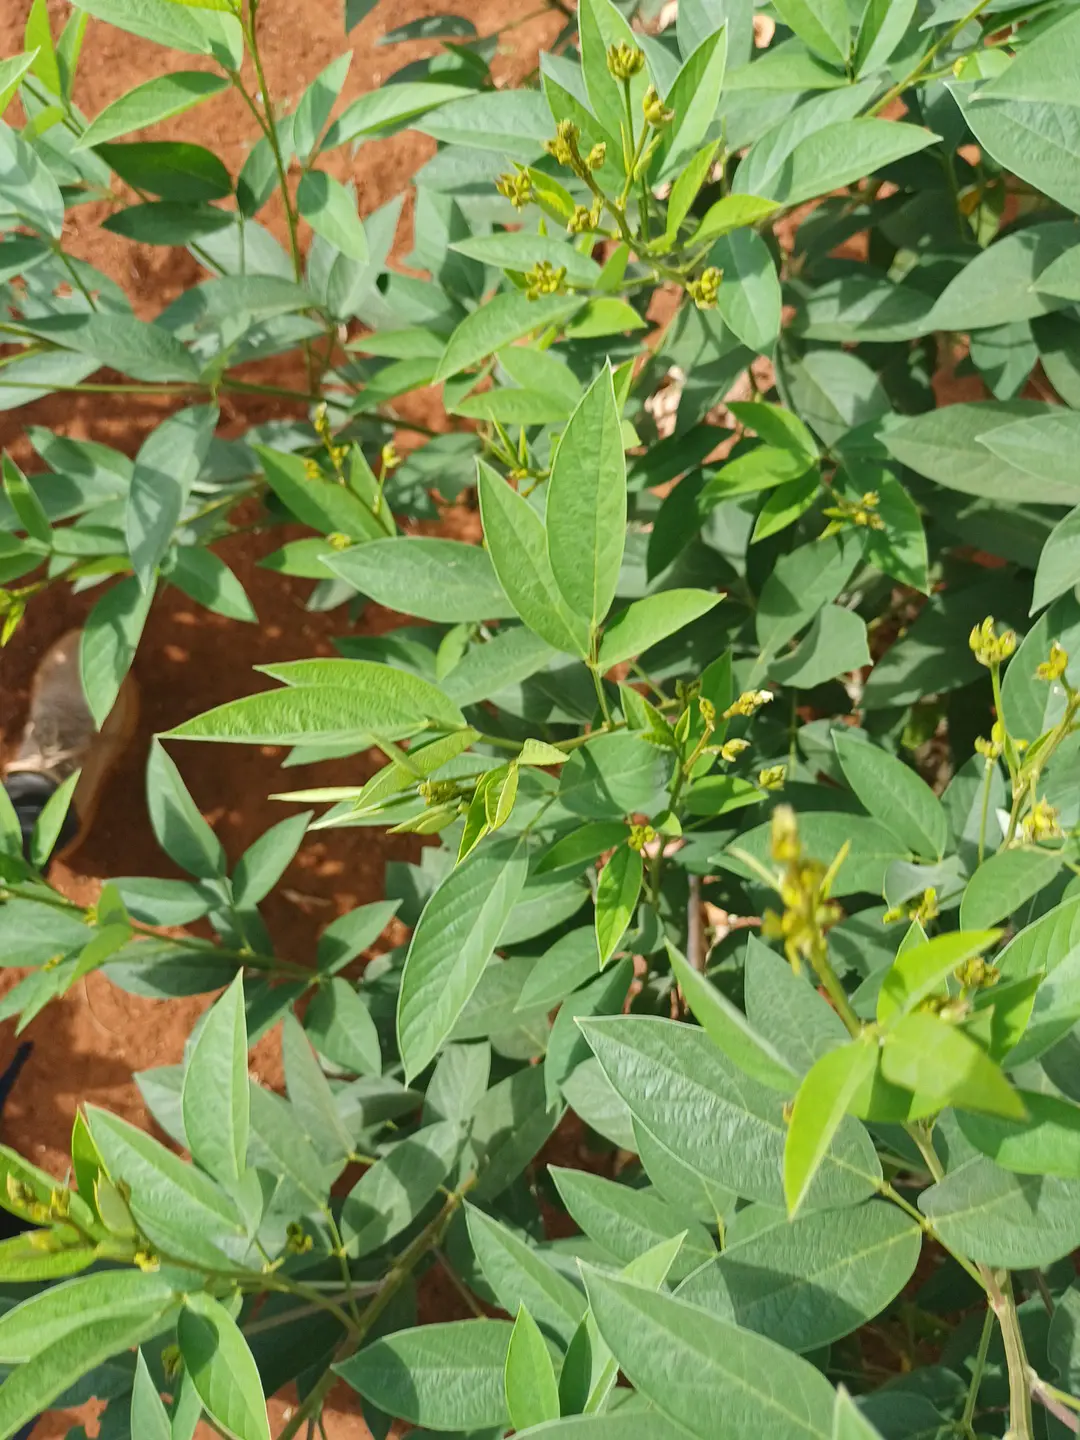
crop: pigeonpea
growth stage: development pod
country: Kenya
